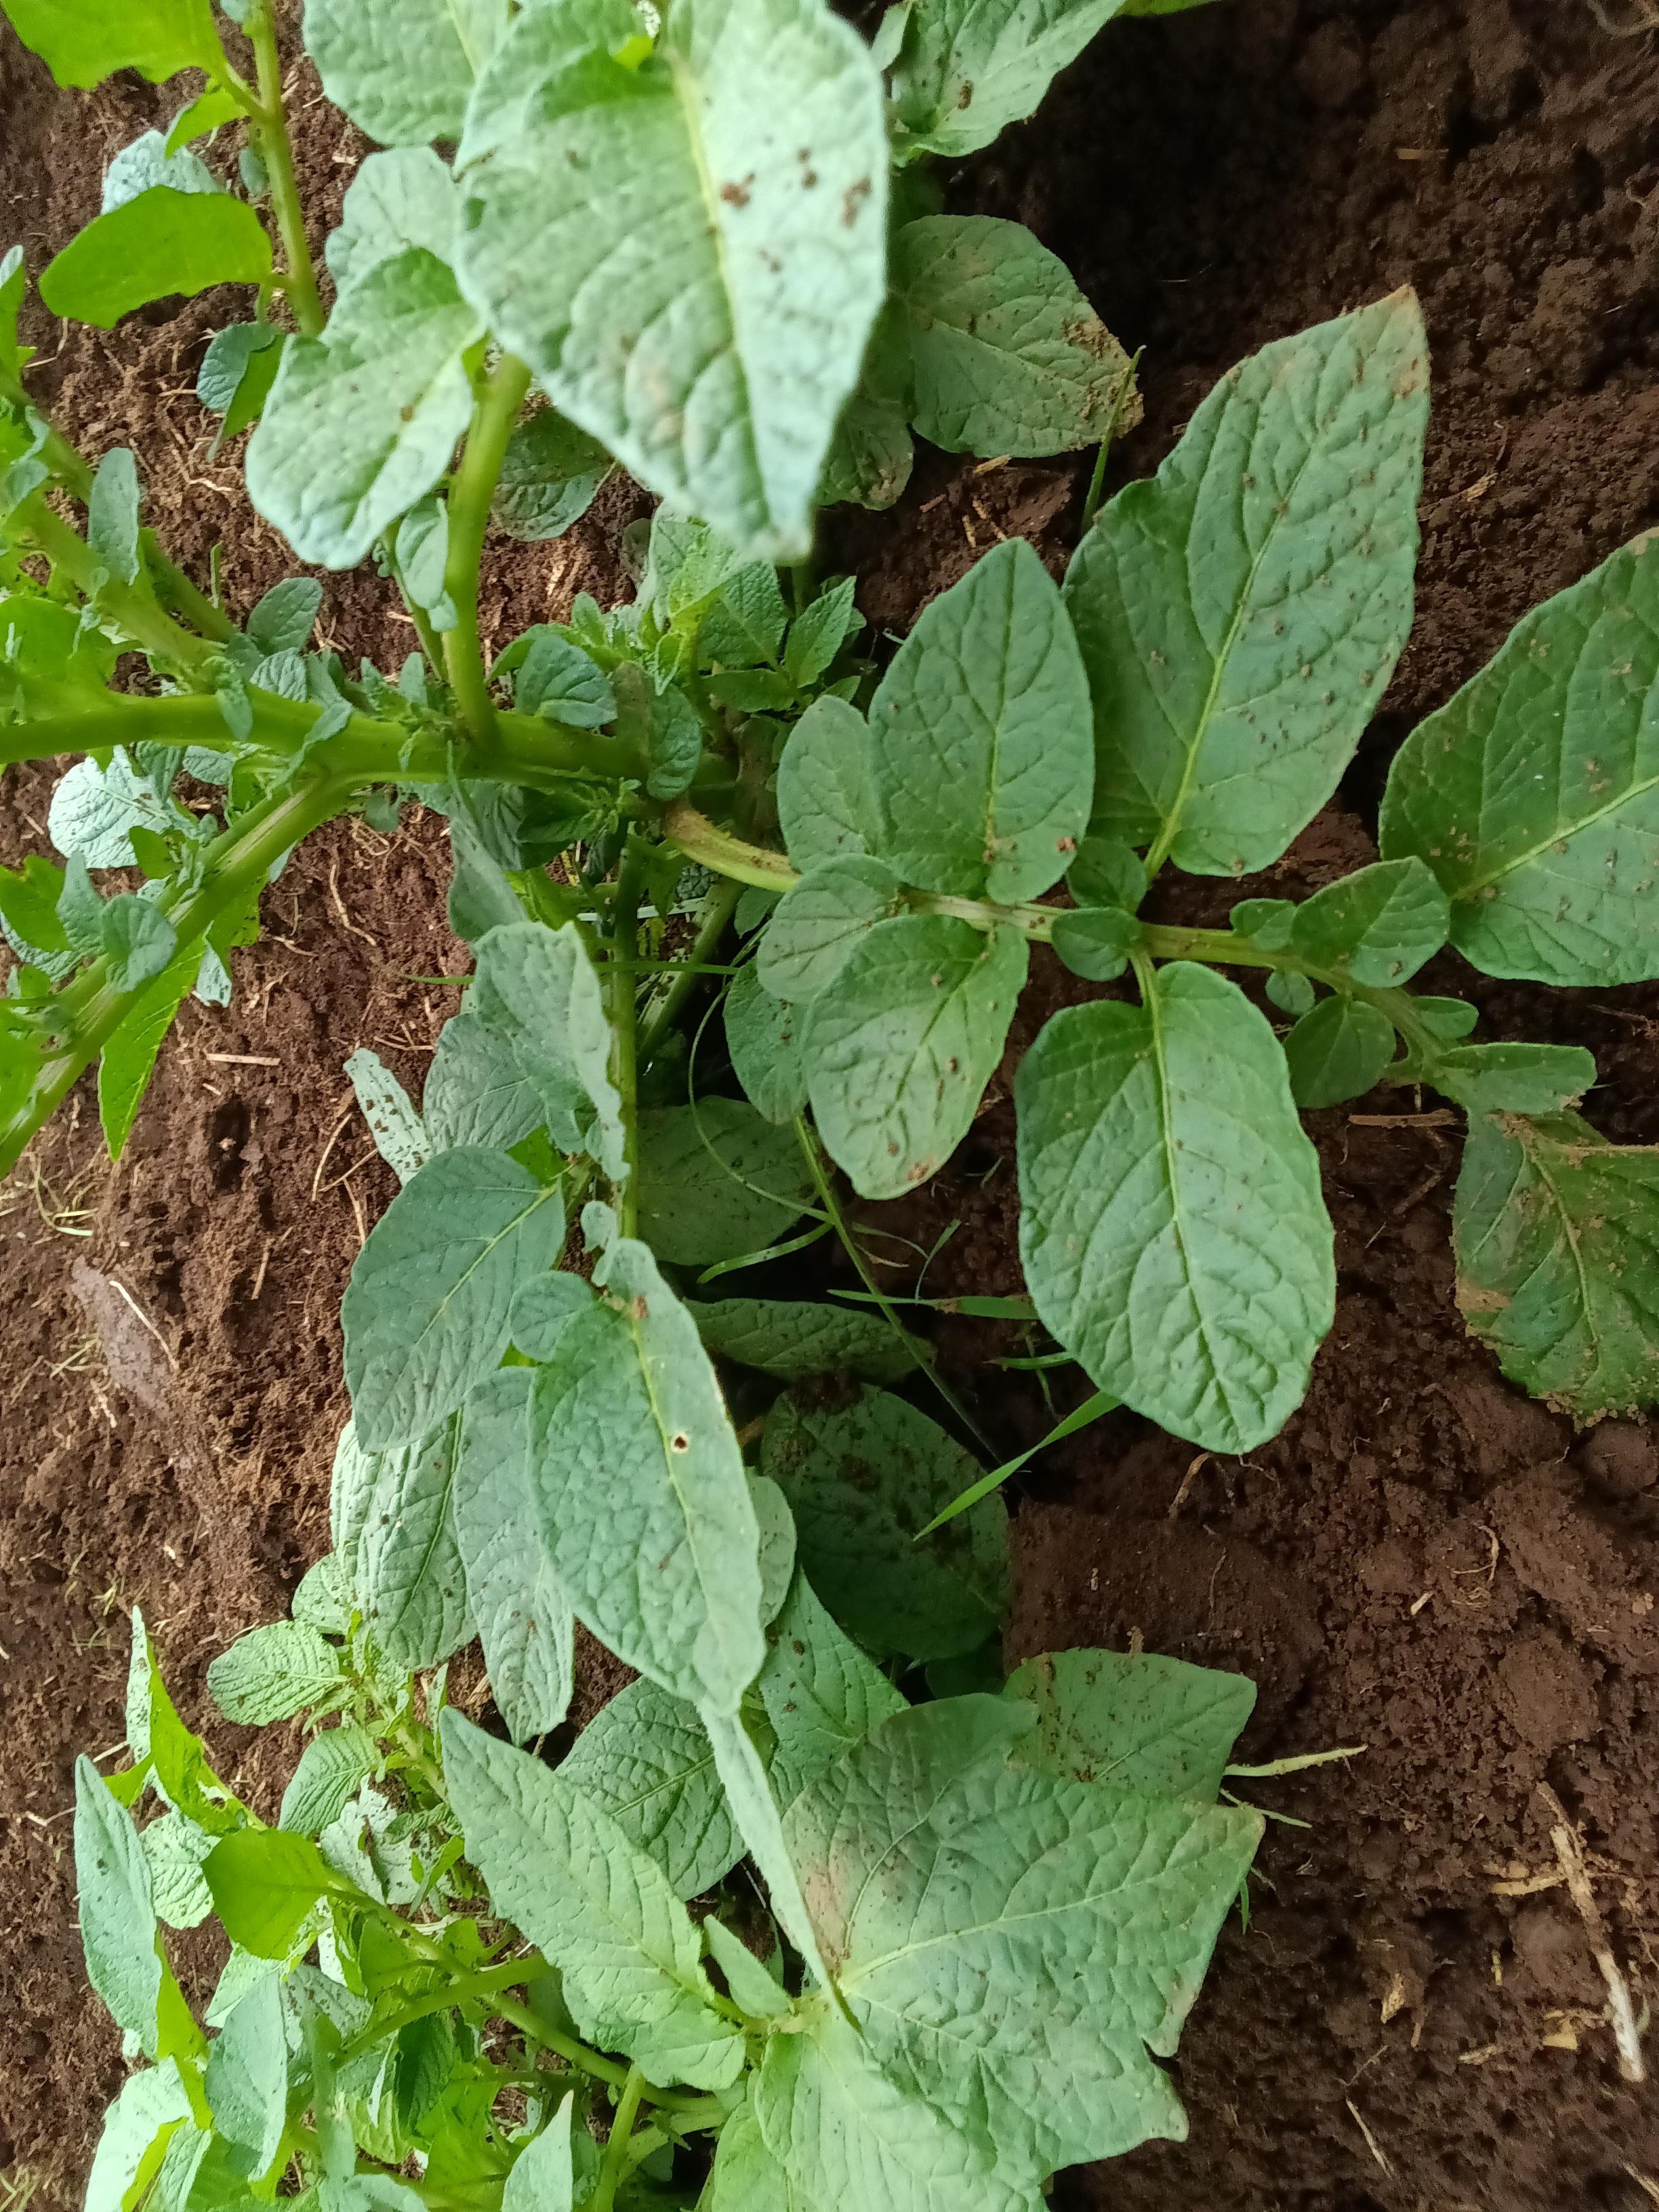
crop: potato
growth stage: vegetative
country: Kenya
